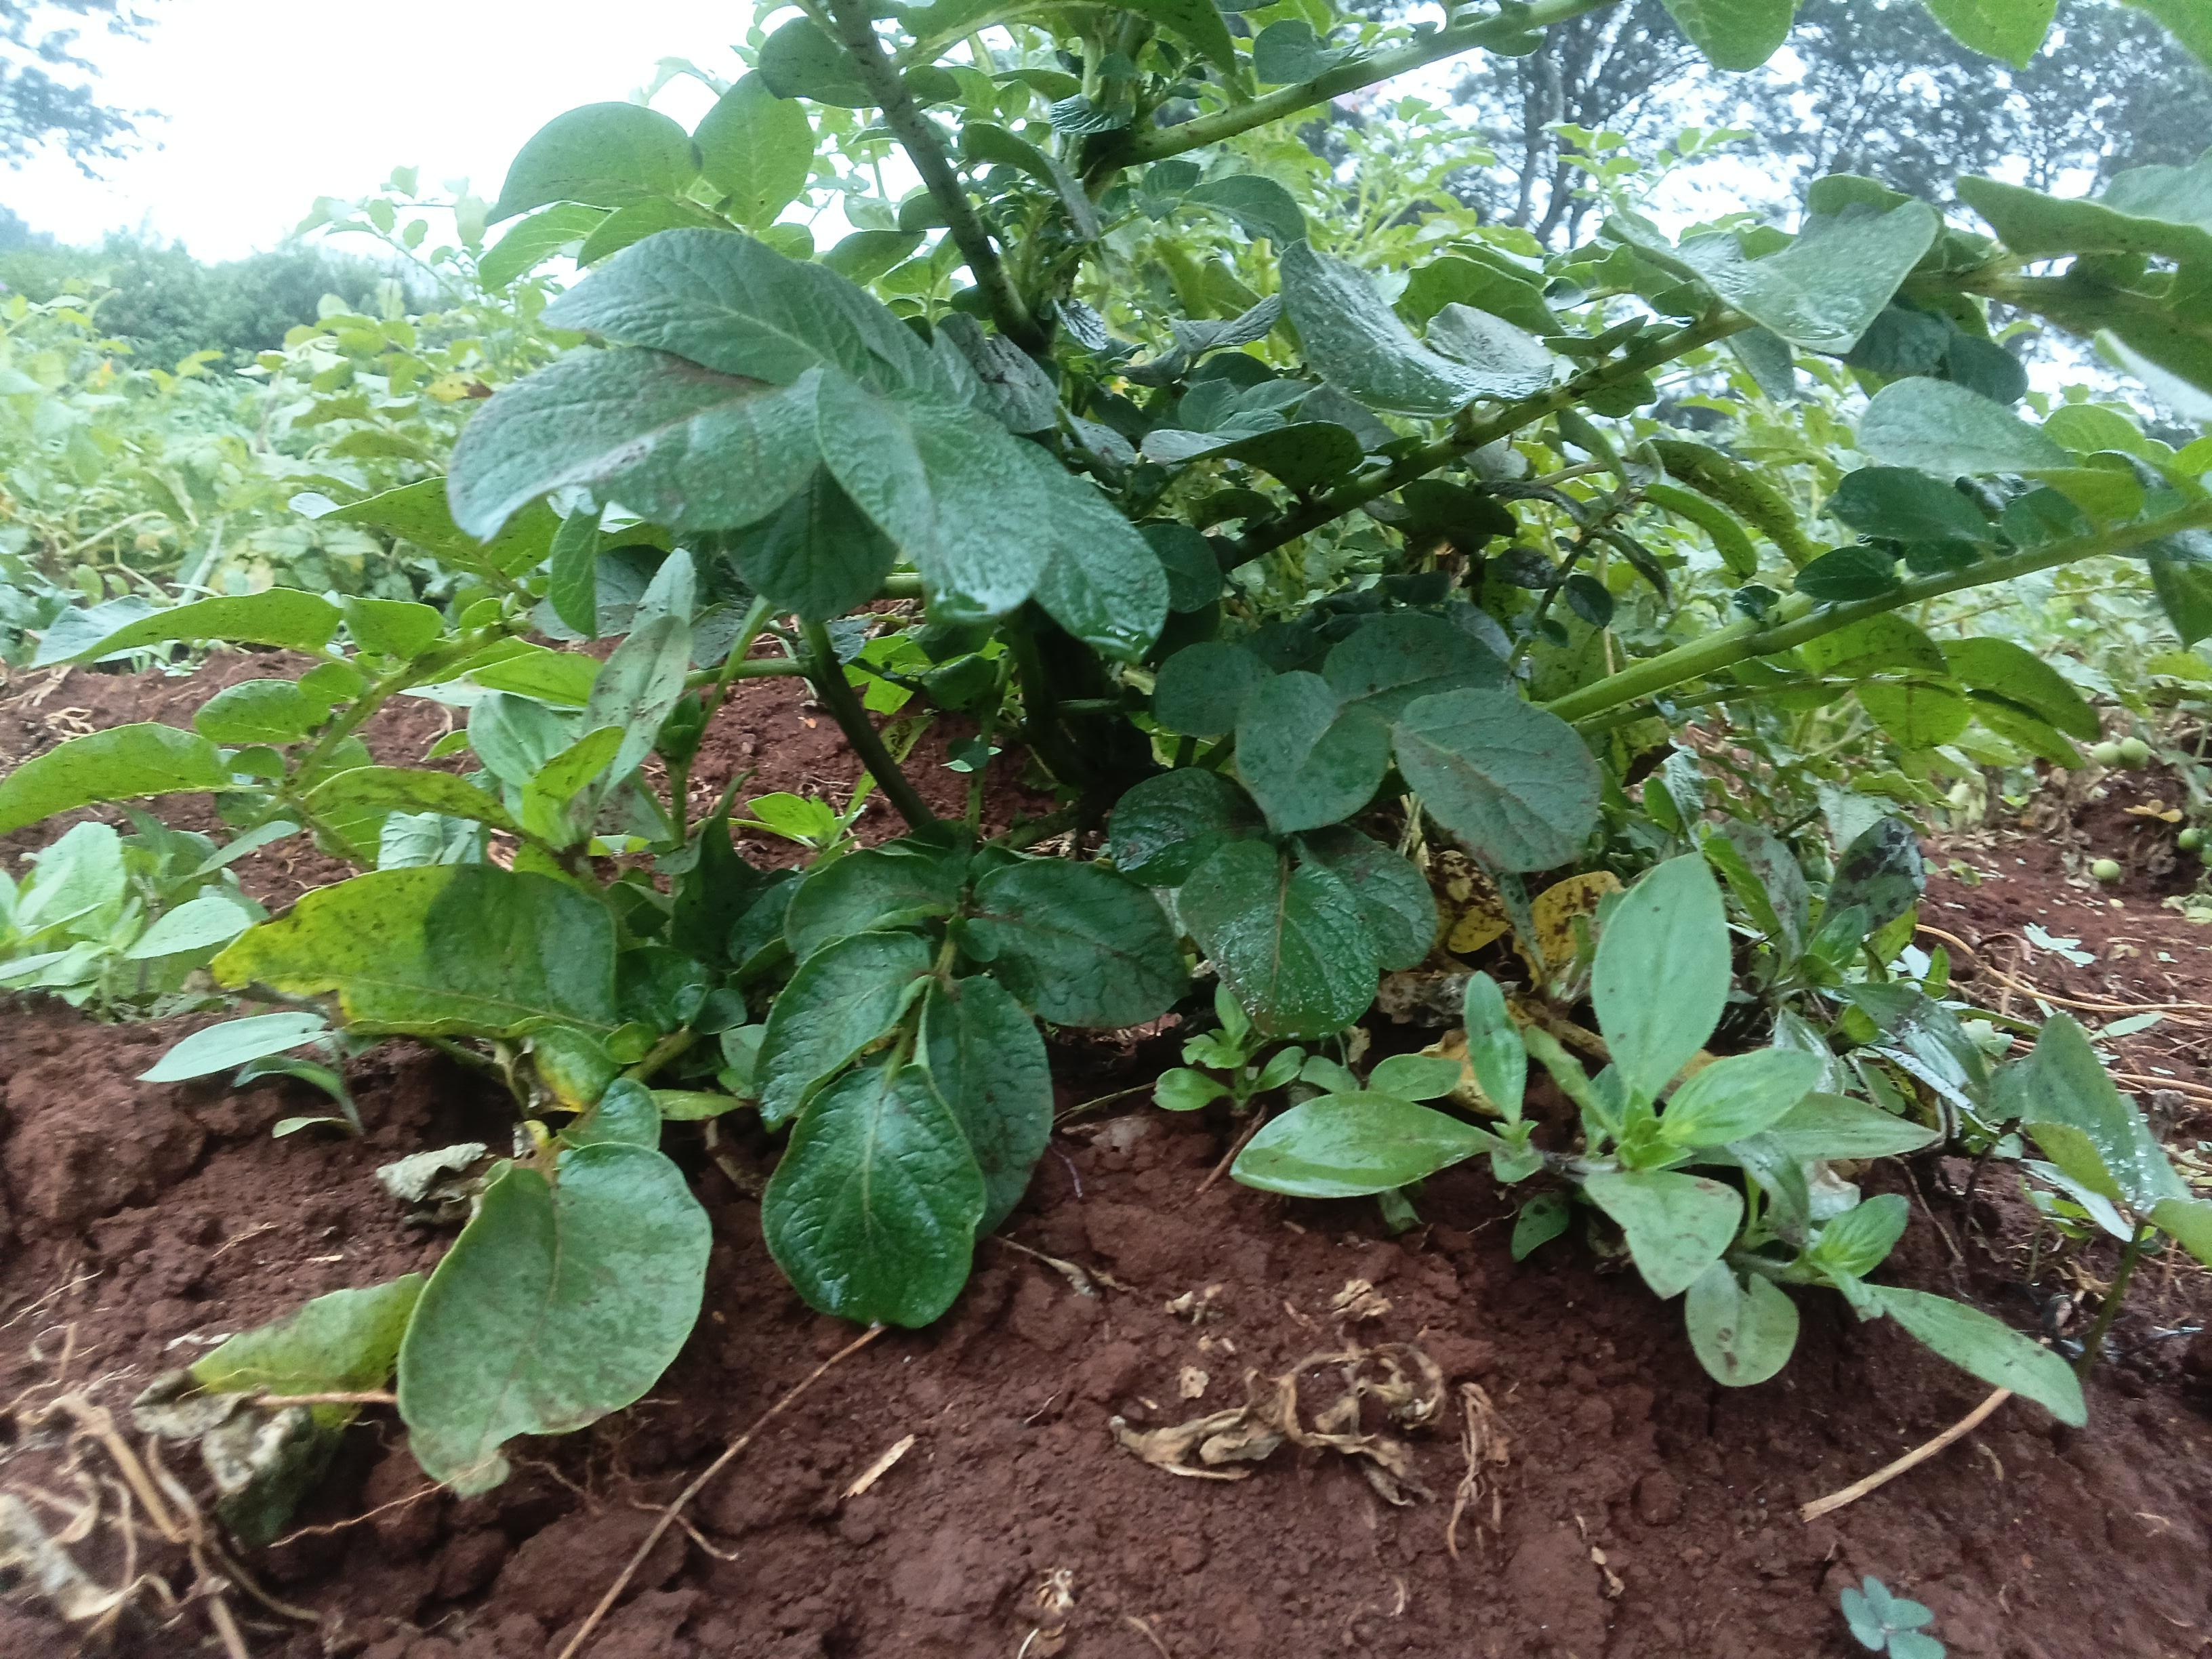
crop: potato
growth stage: harvest maturity
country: Kenya
